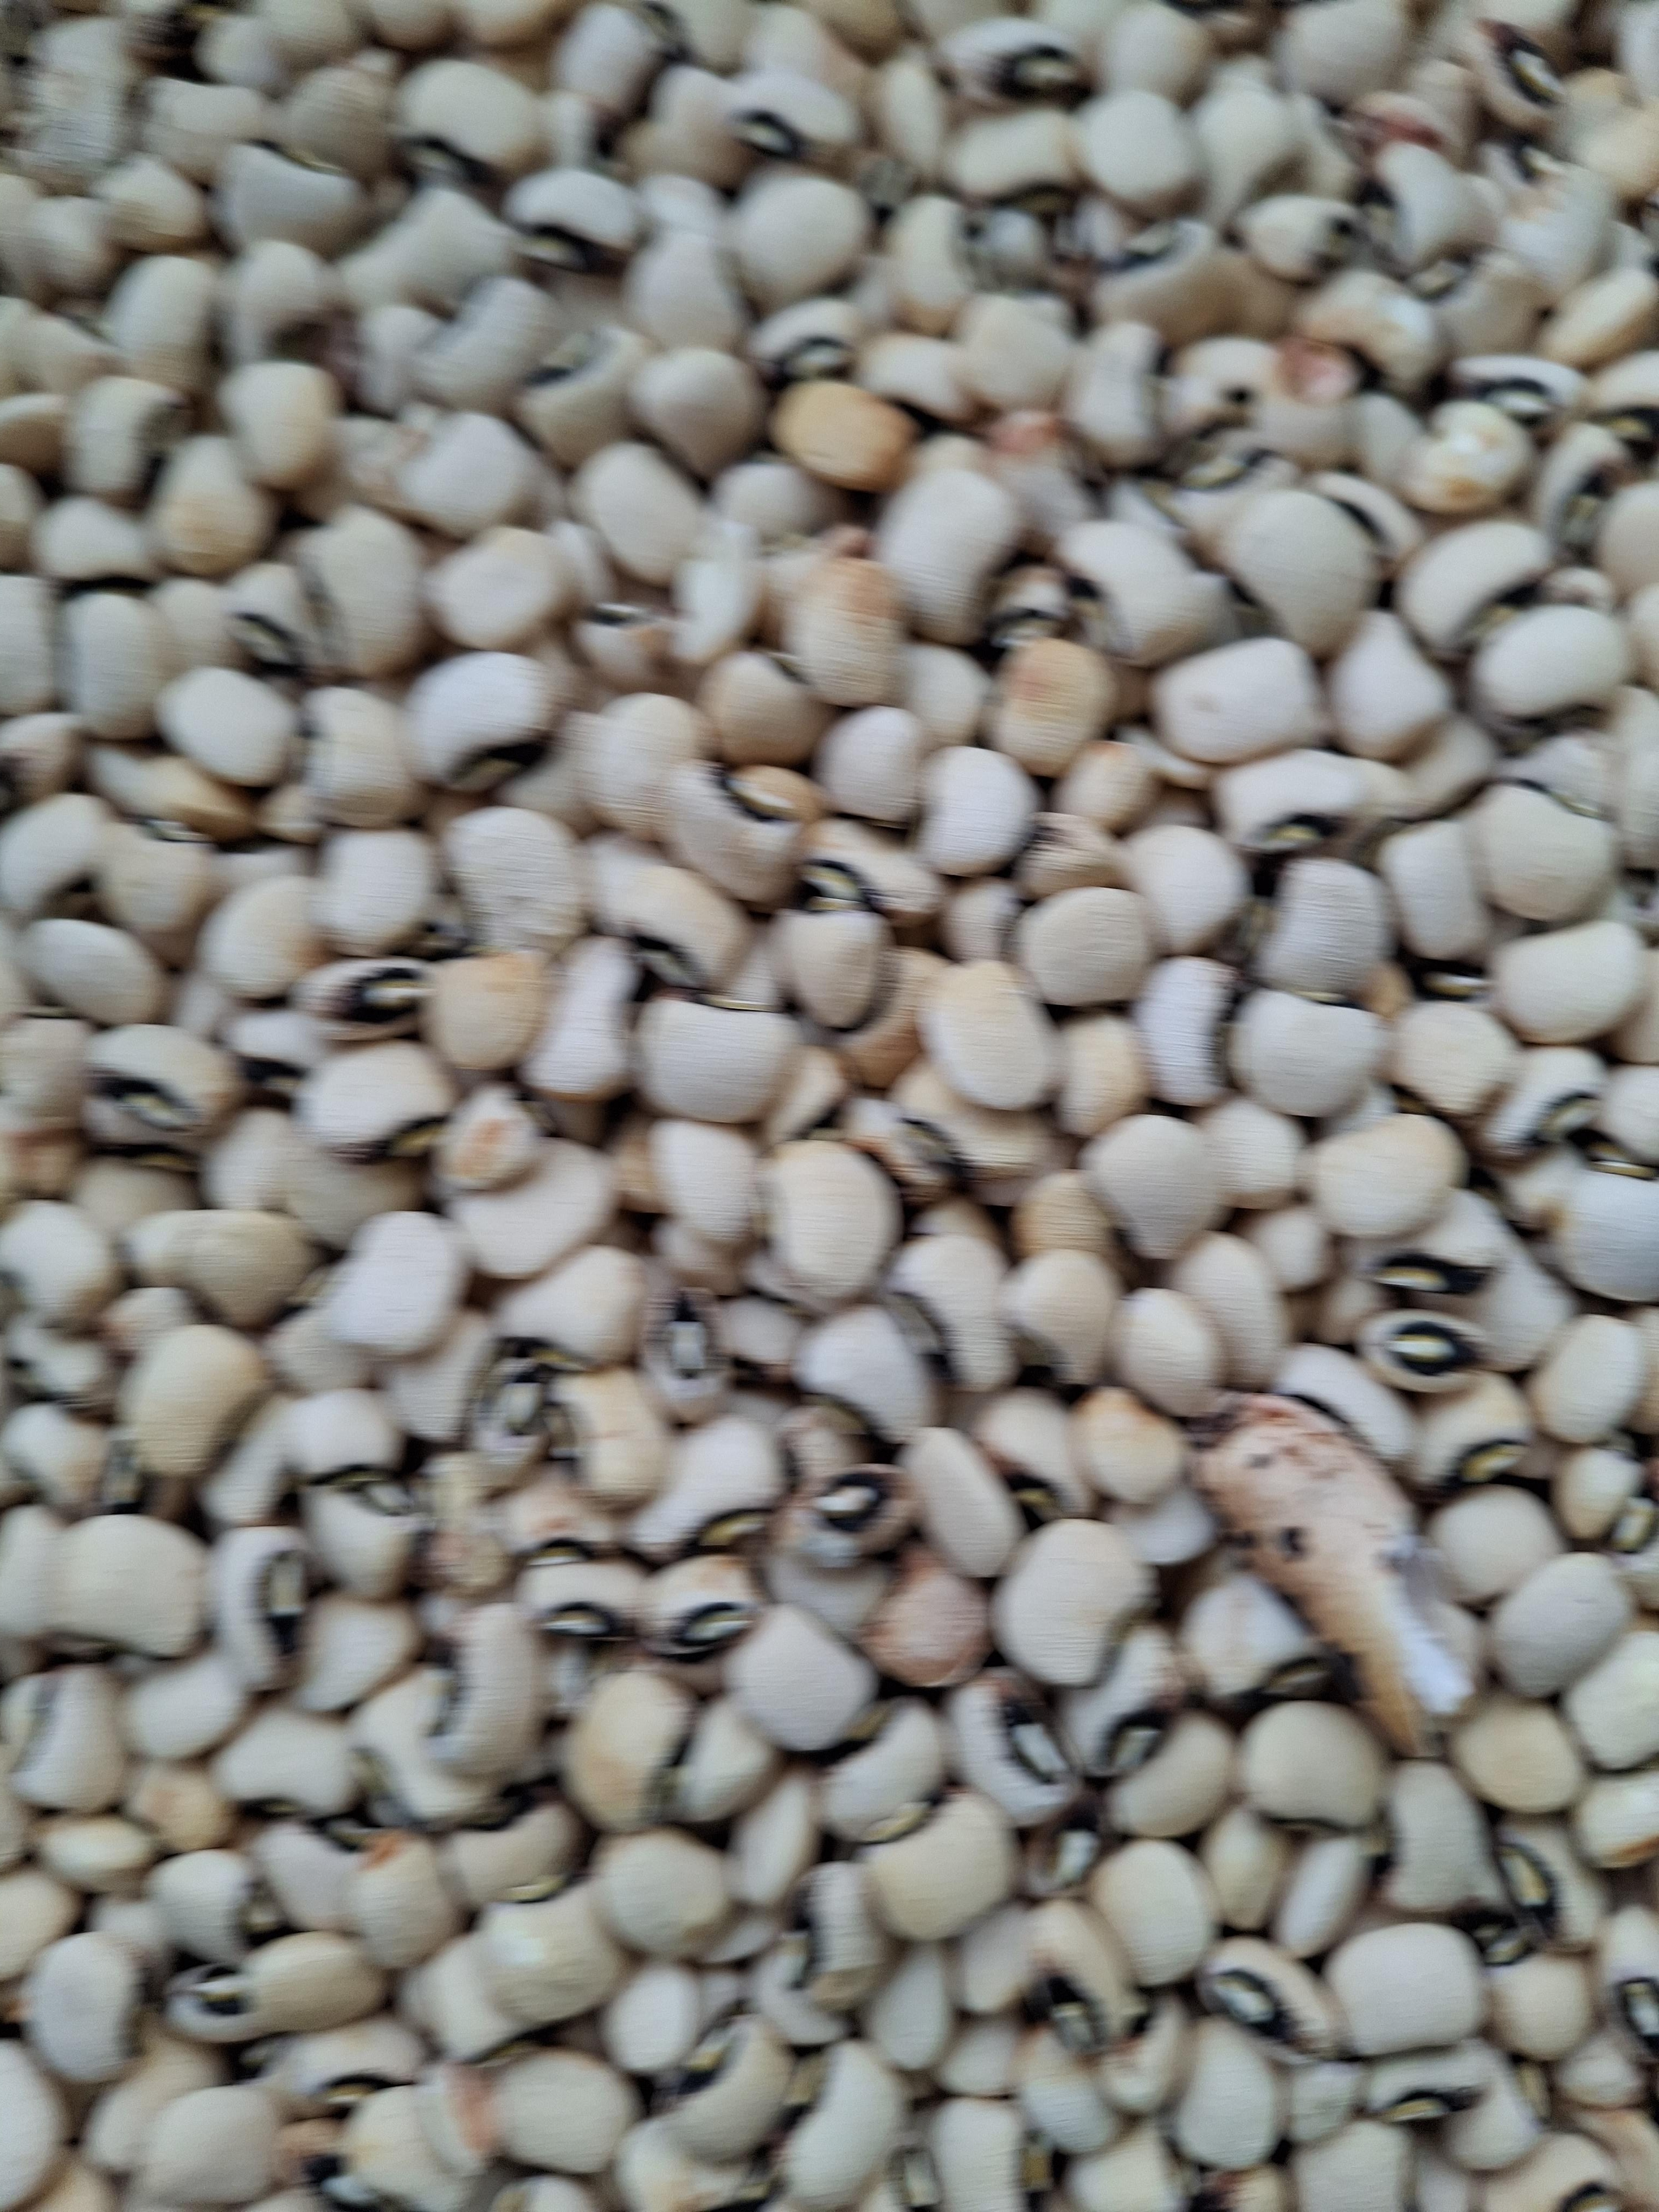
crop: cowpea
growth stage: harvest
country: Nigeria
